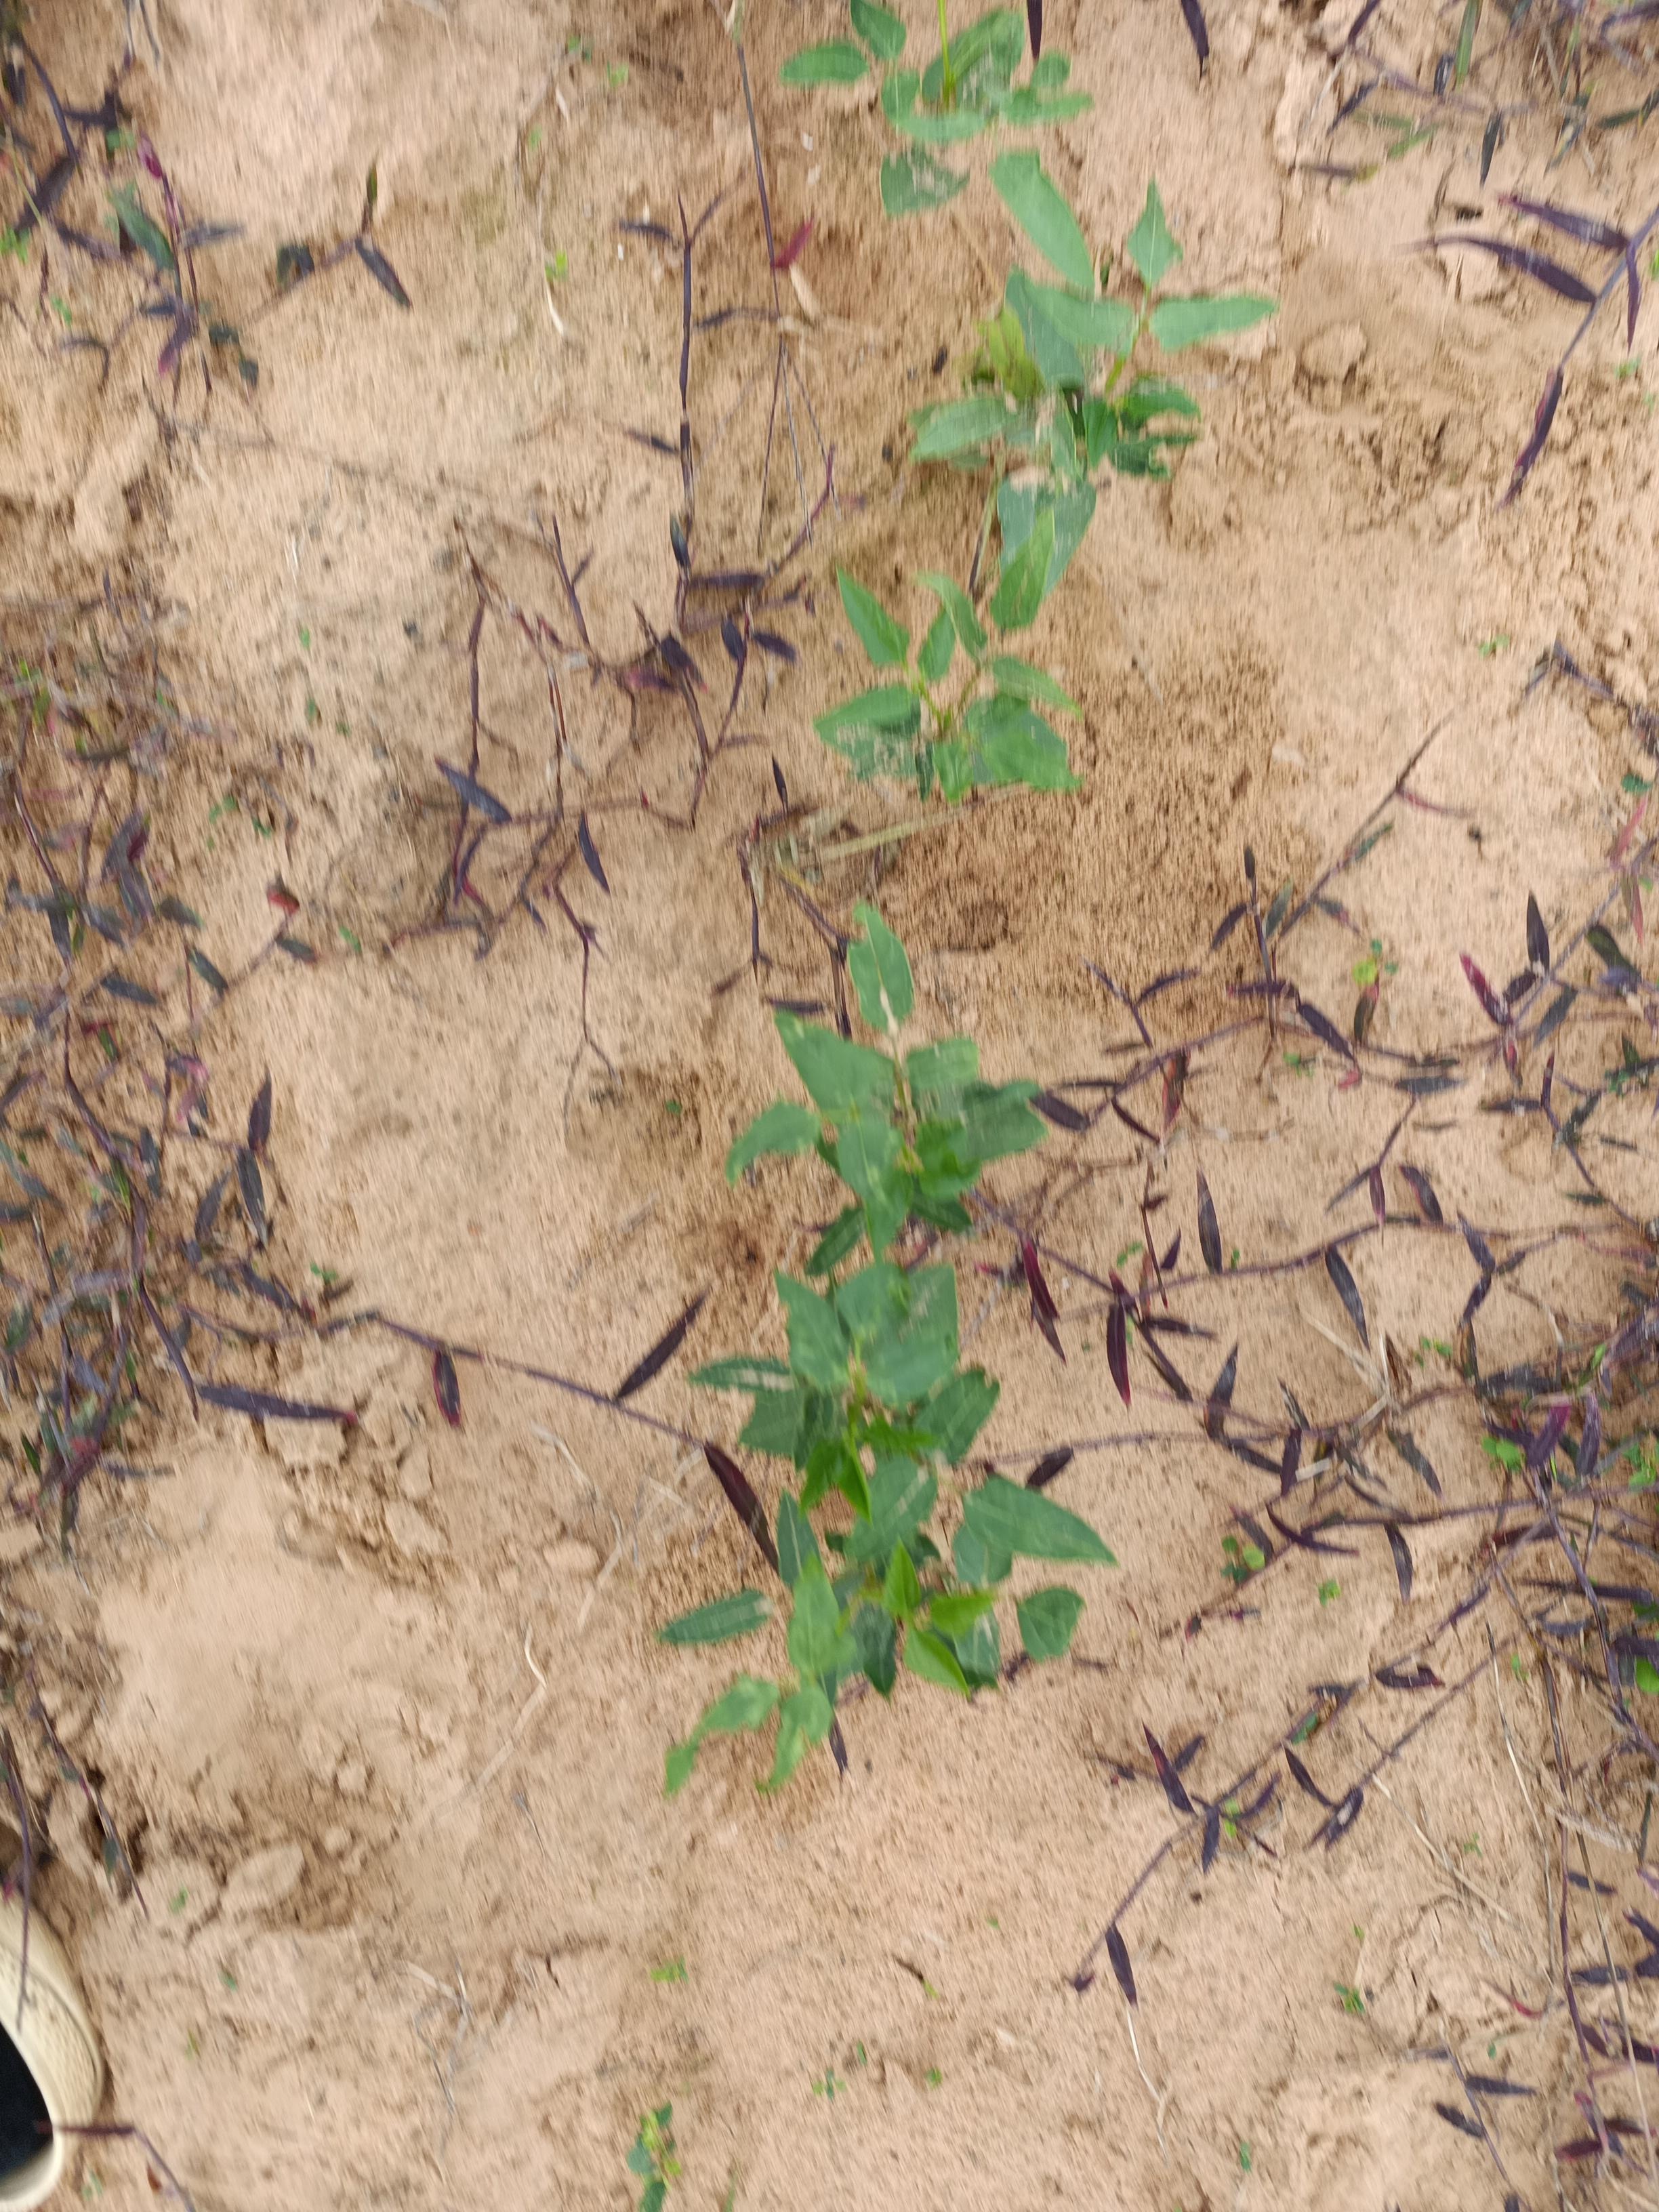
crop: cowpea
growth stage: emergence
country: Nigeria
